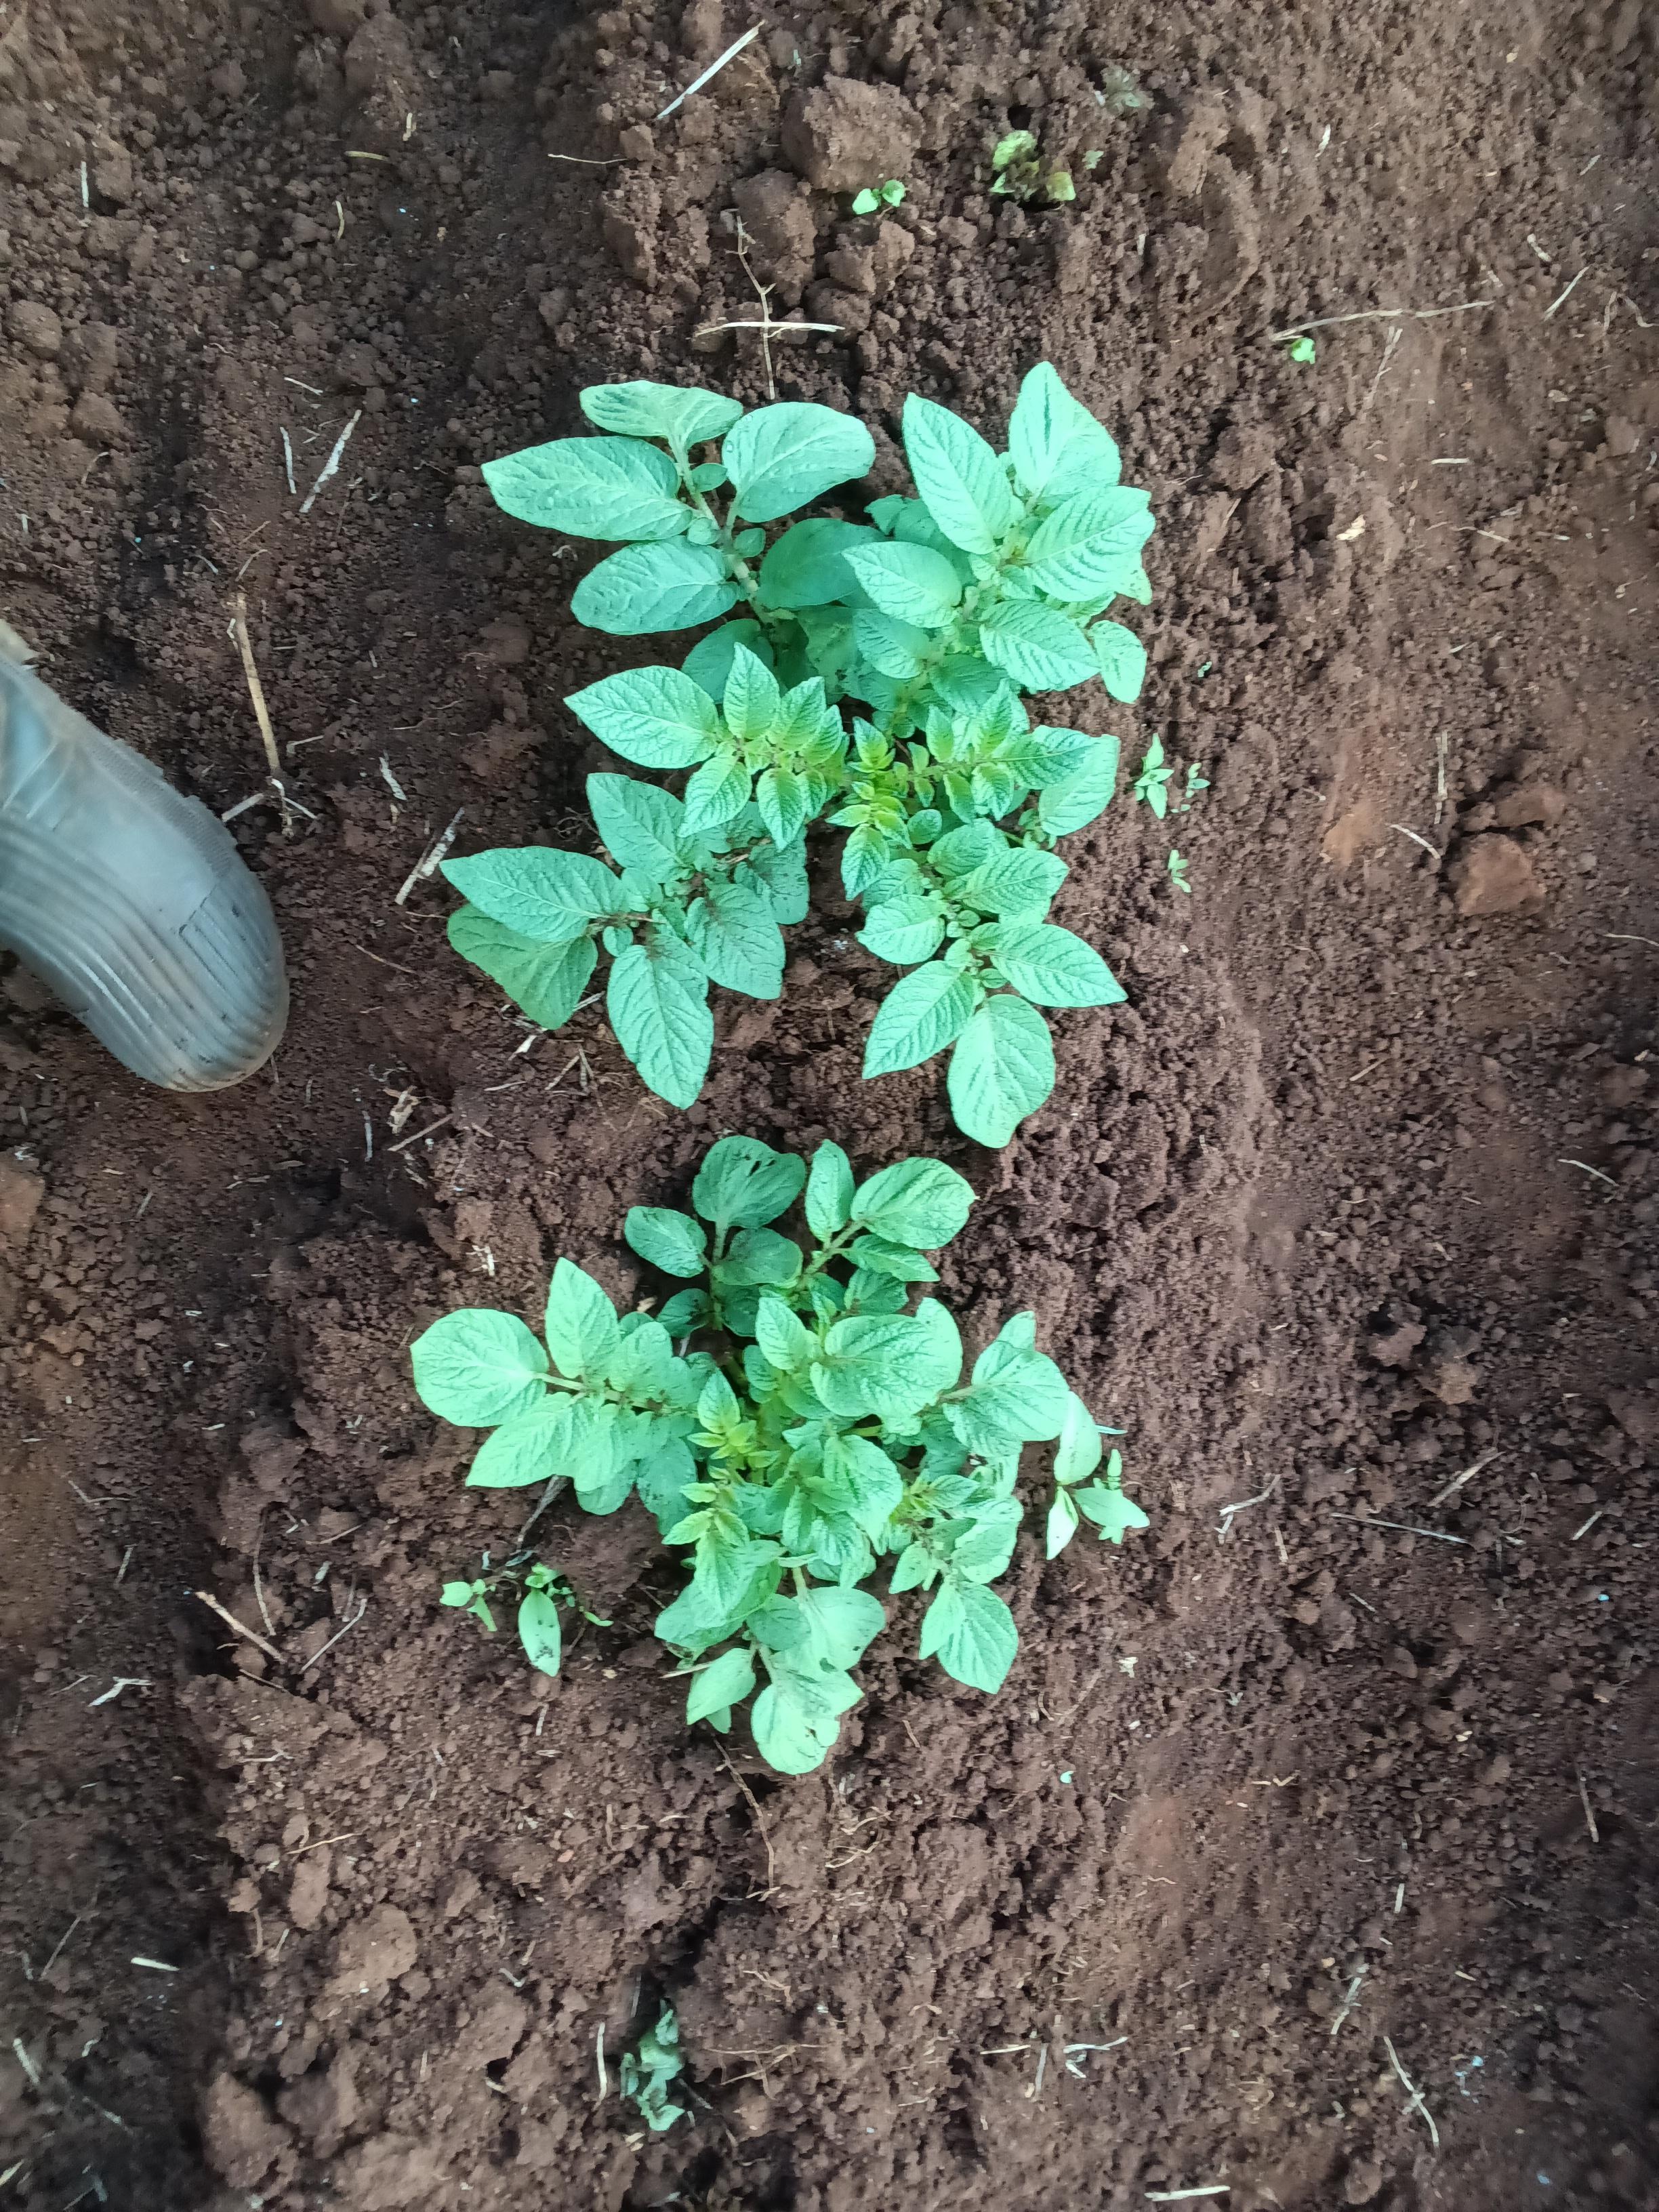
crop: potato
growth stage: emergence
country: Kenya
